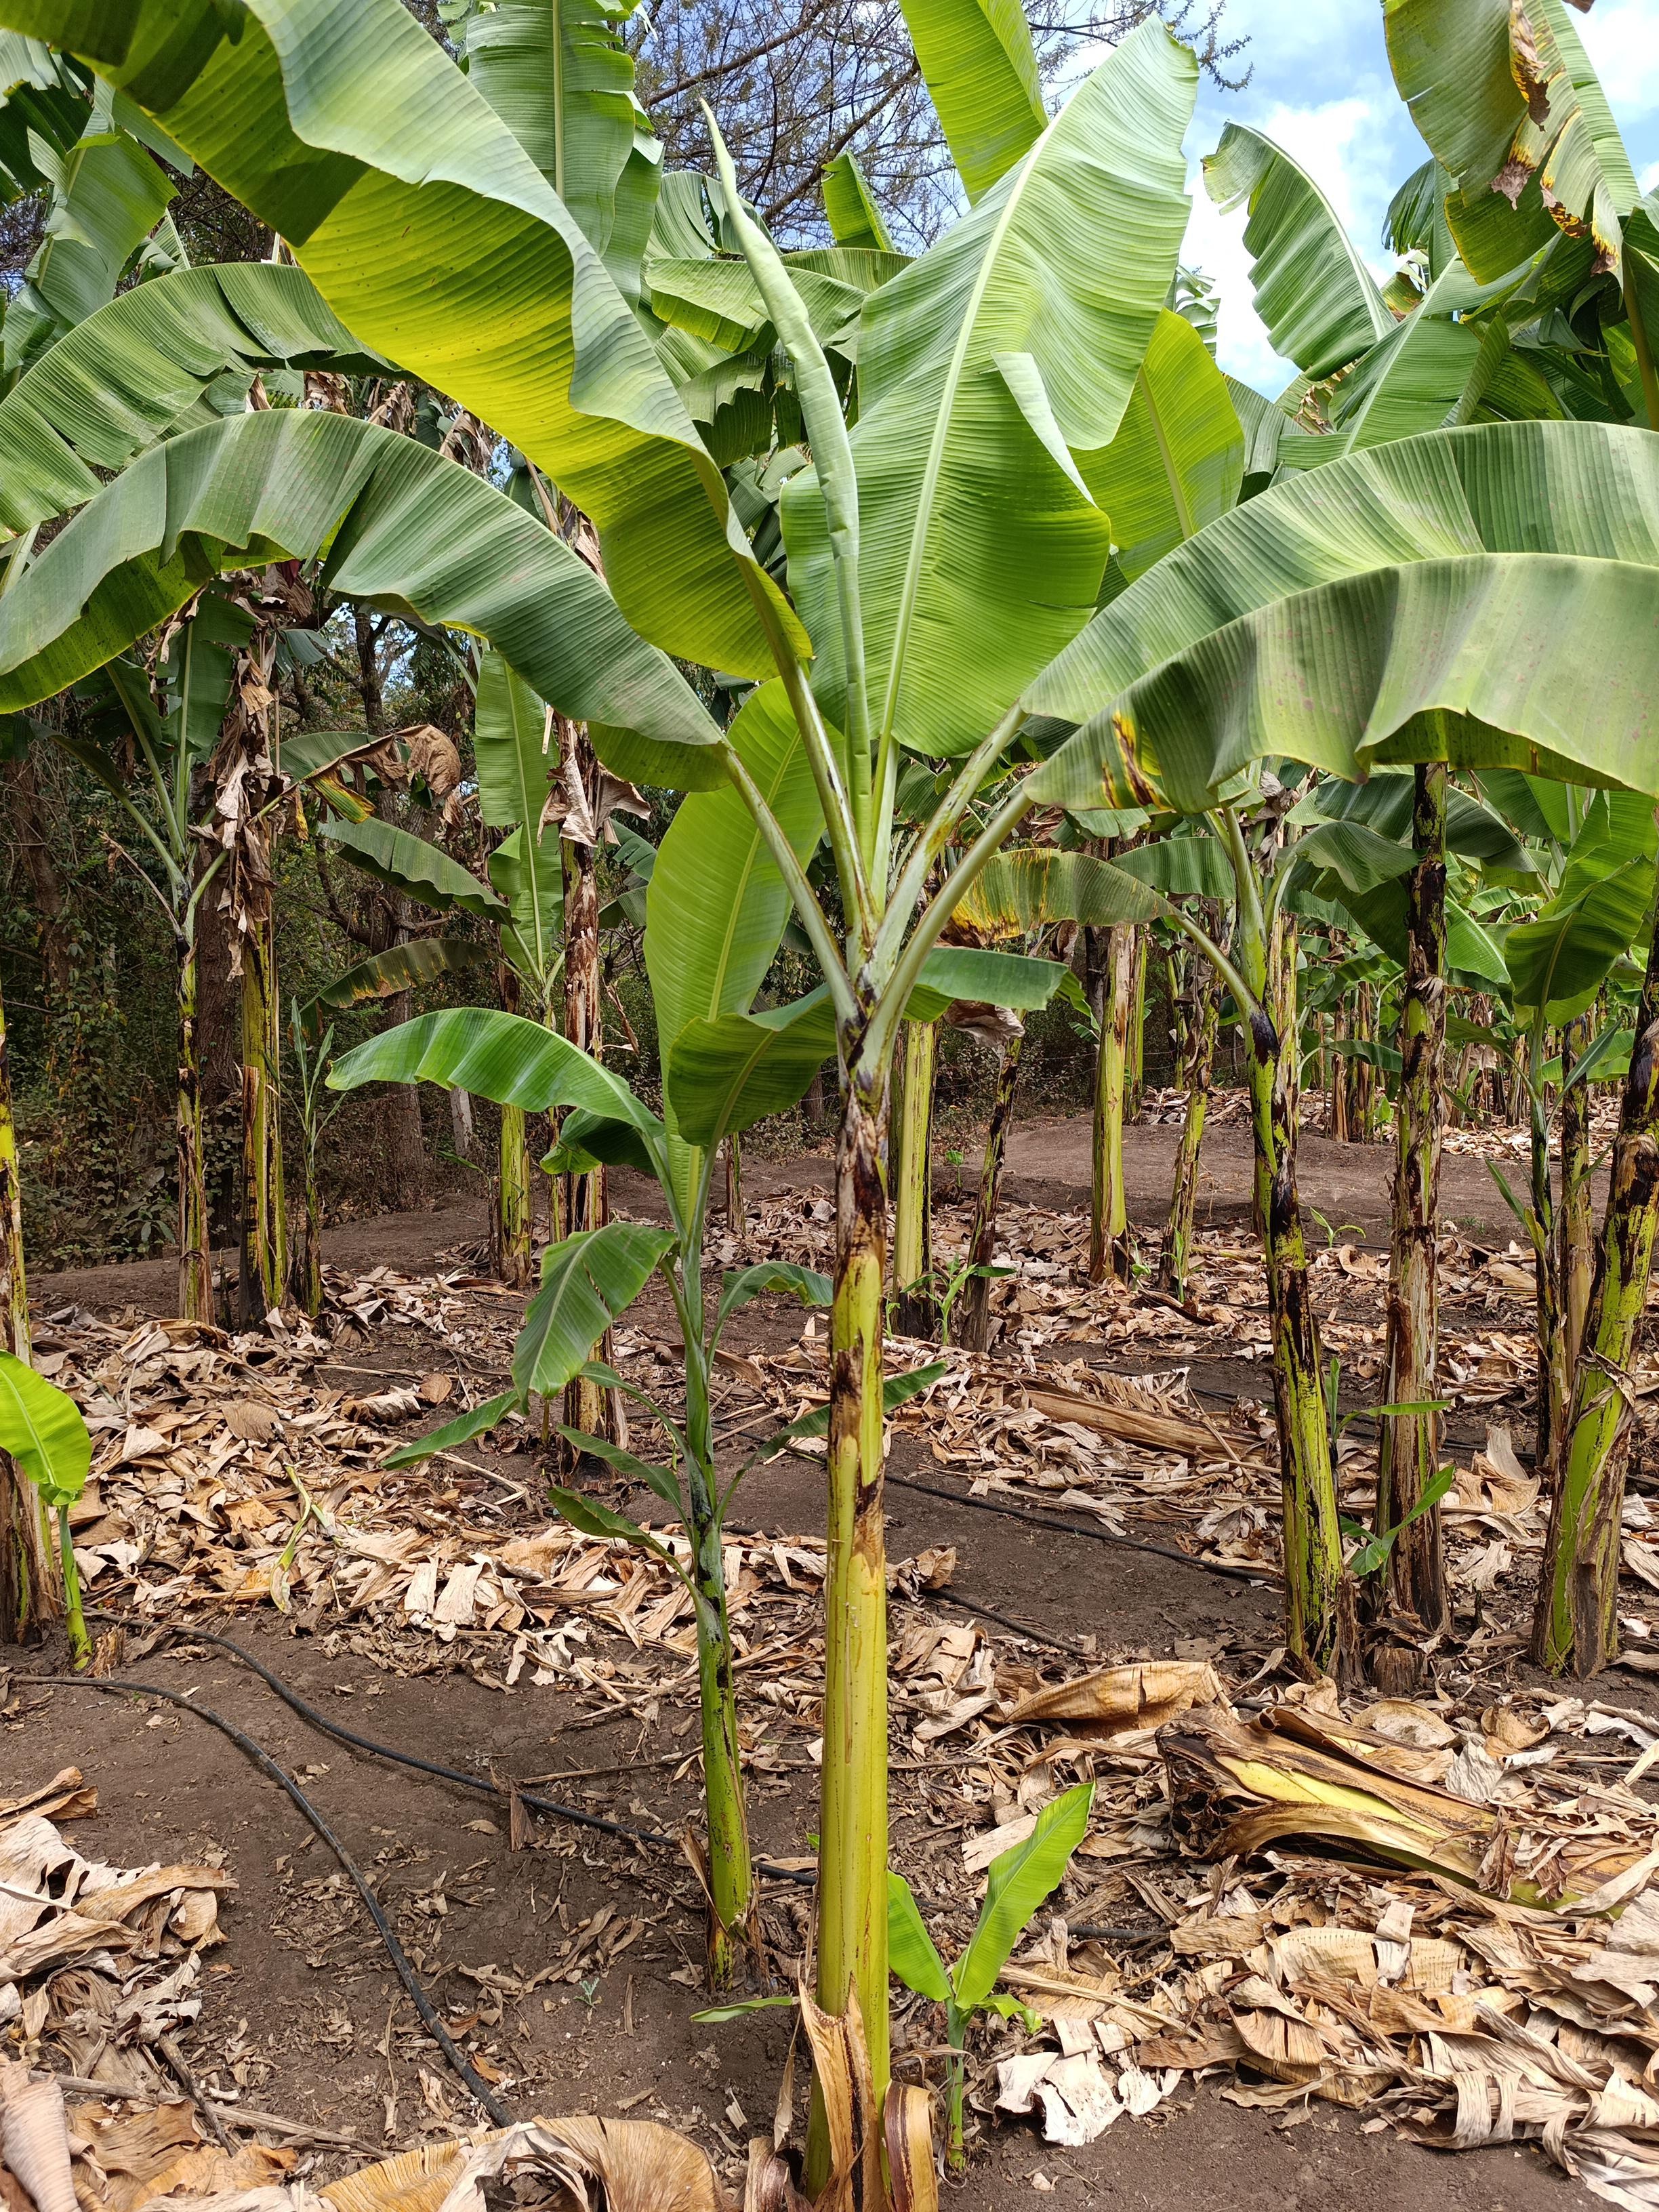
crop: banana
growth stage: vegetative
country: Tanzania
